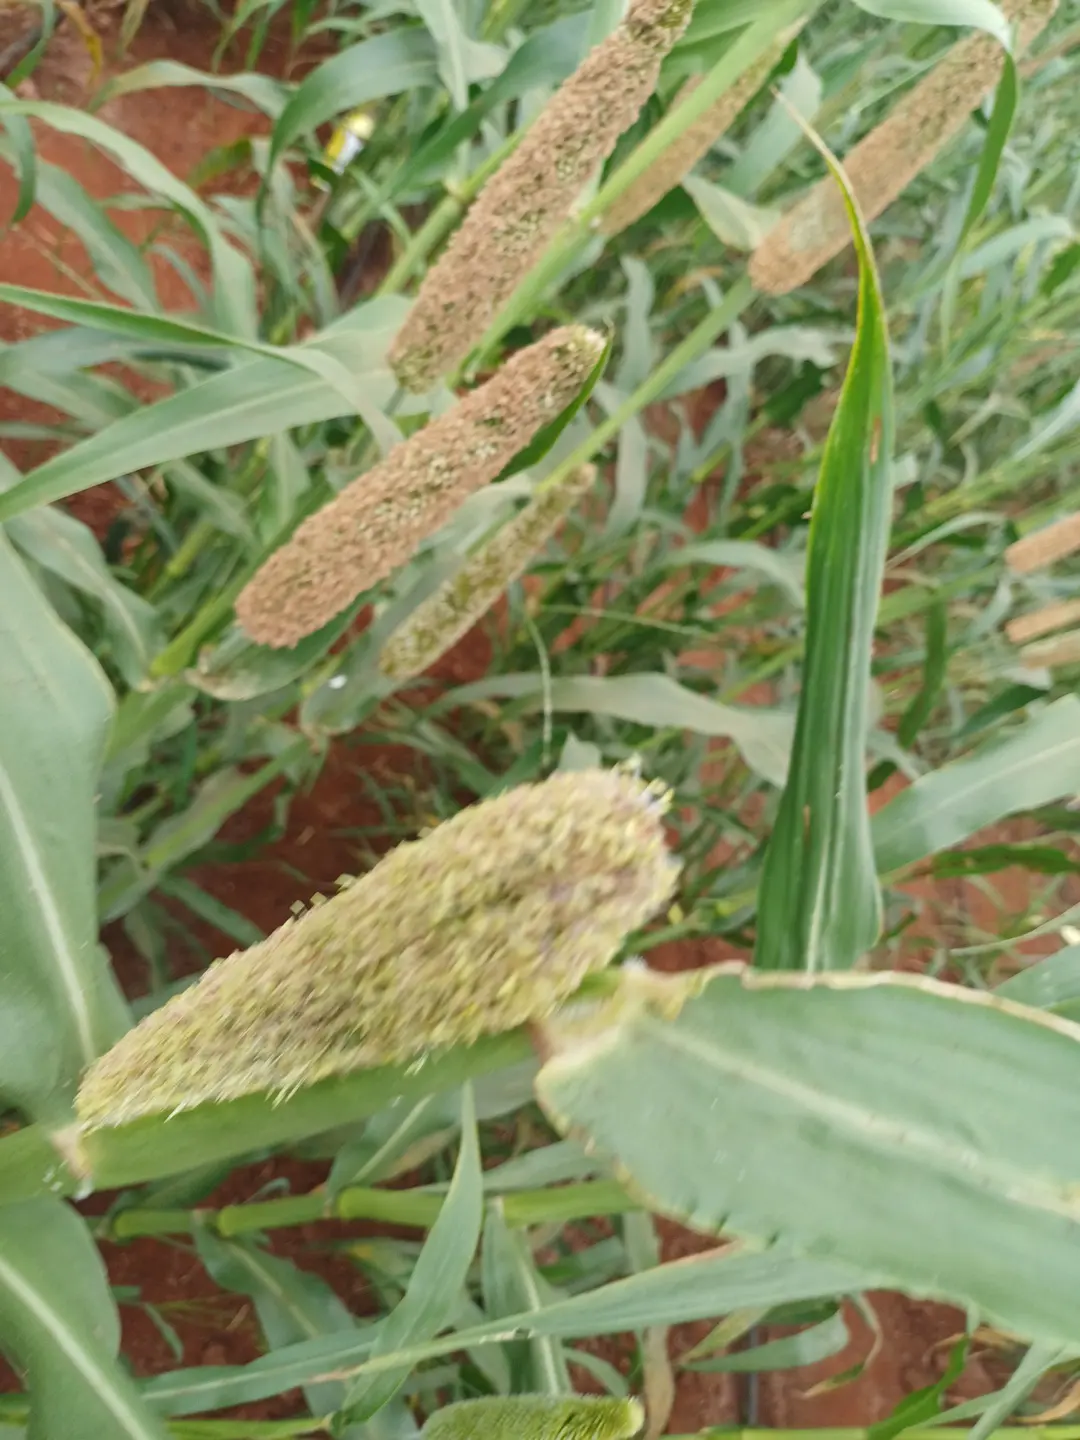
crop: pearl millet
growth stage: filling grain
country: Kenya
